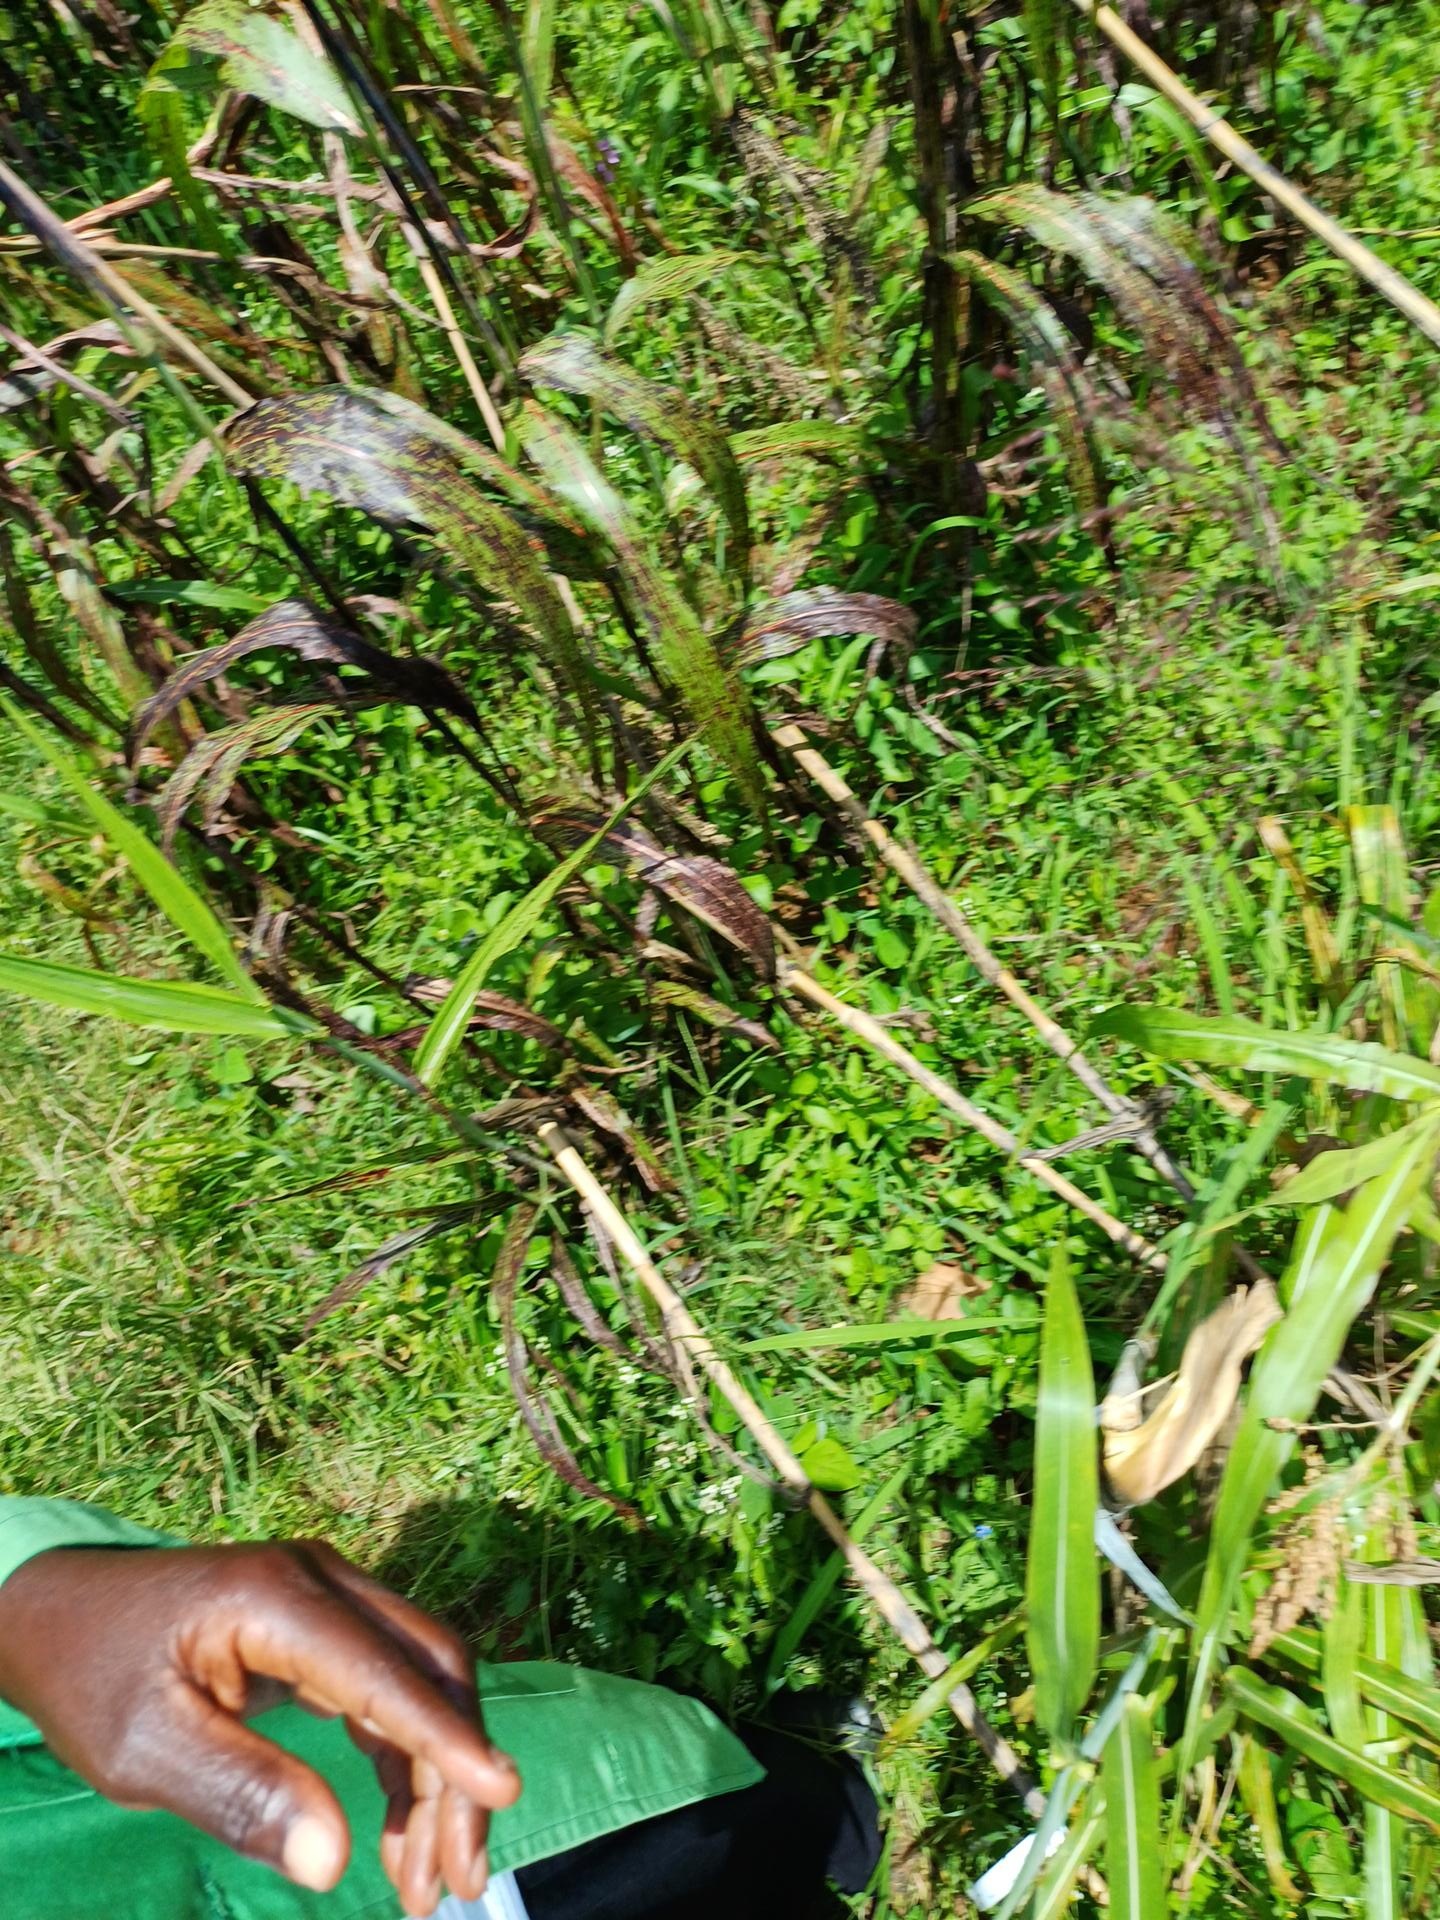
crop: sorghum
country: Kenya
